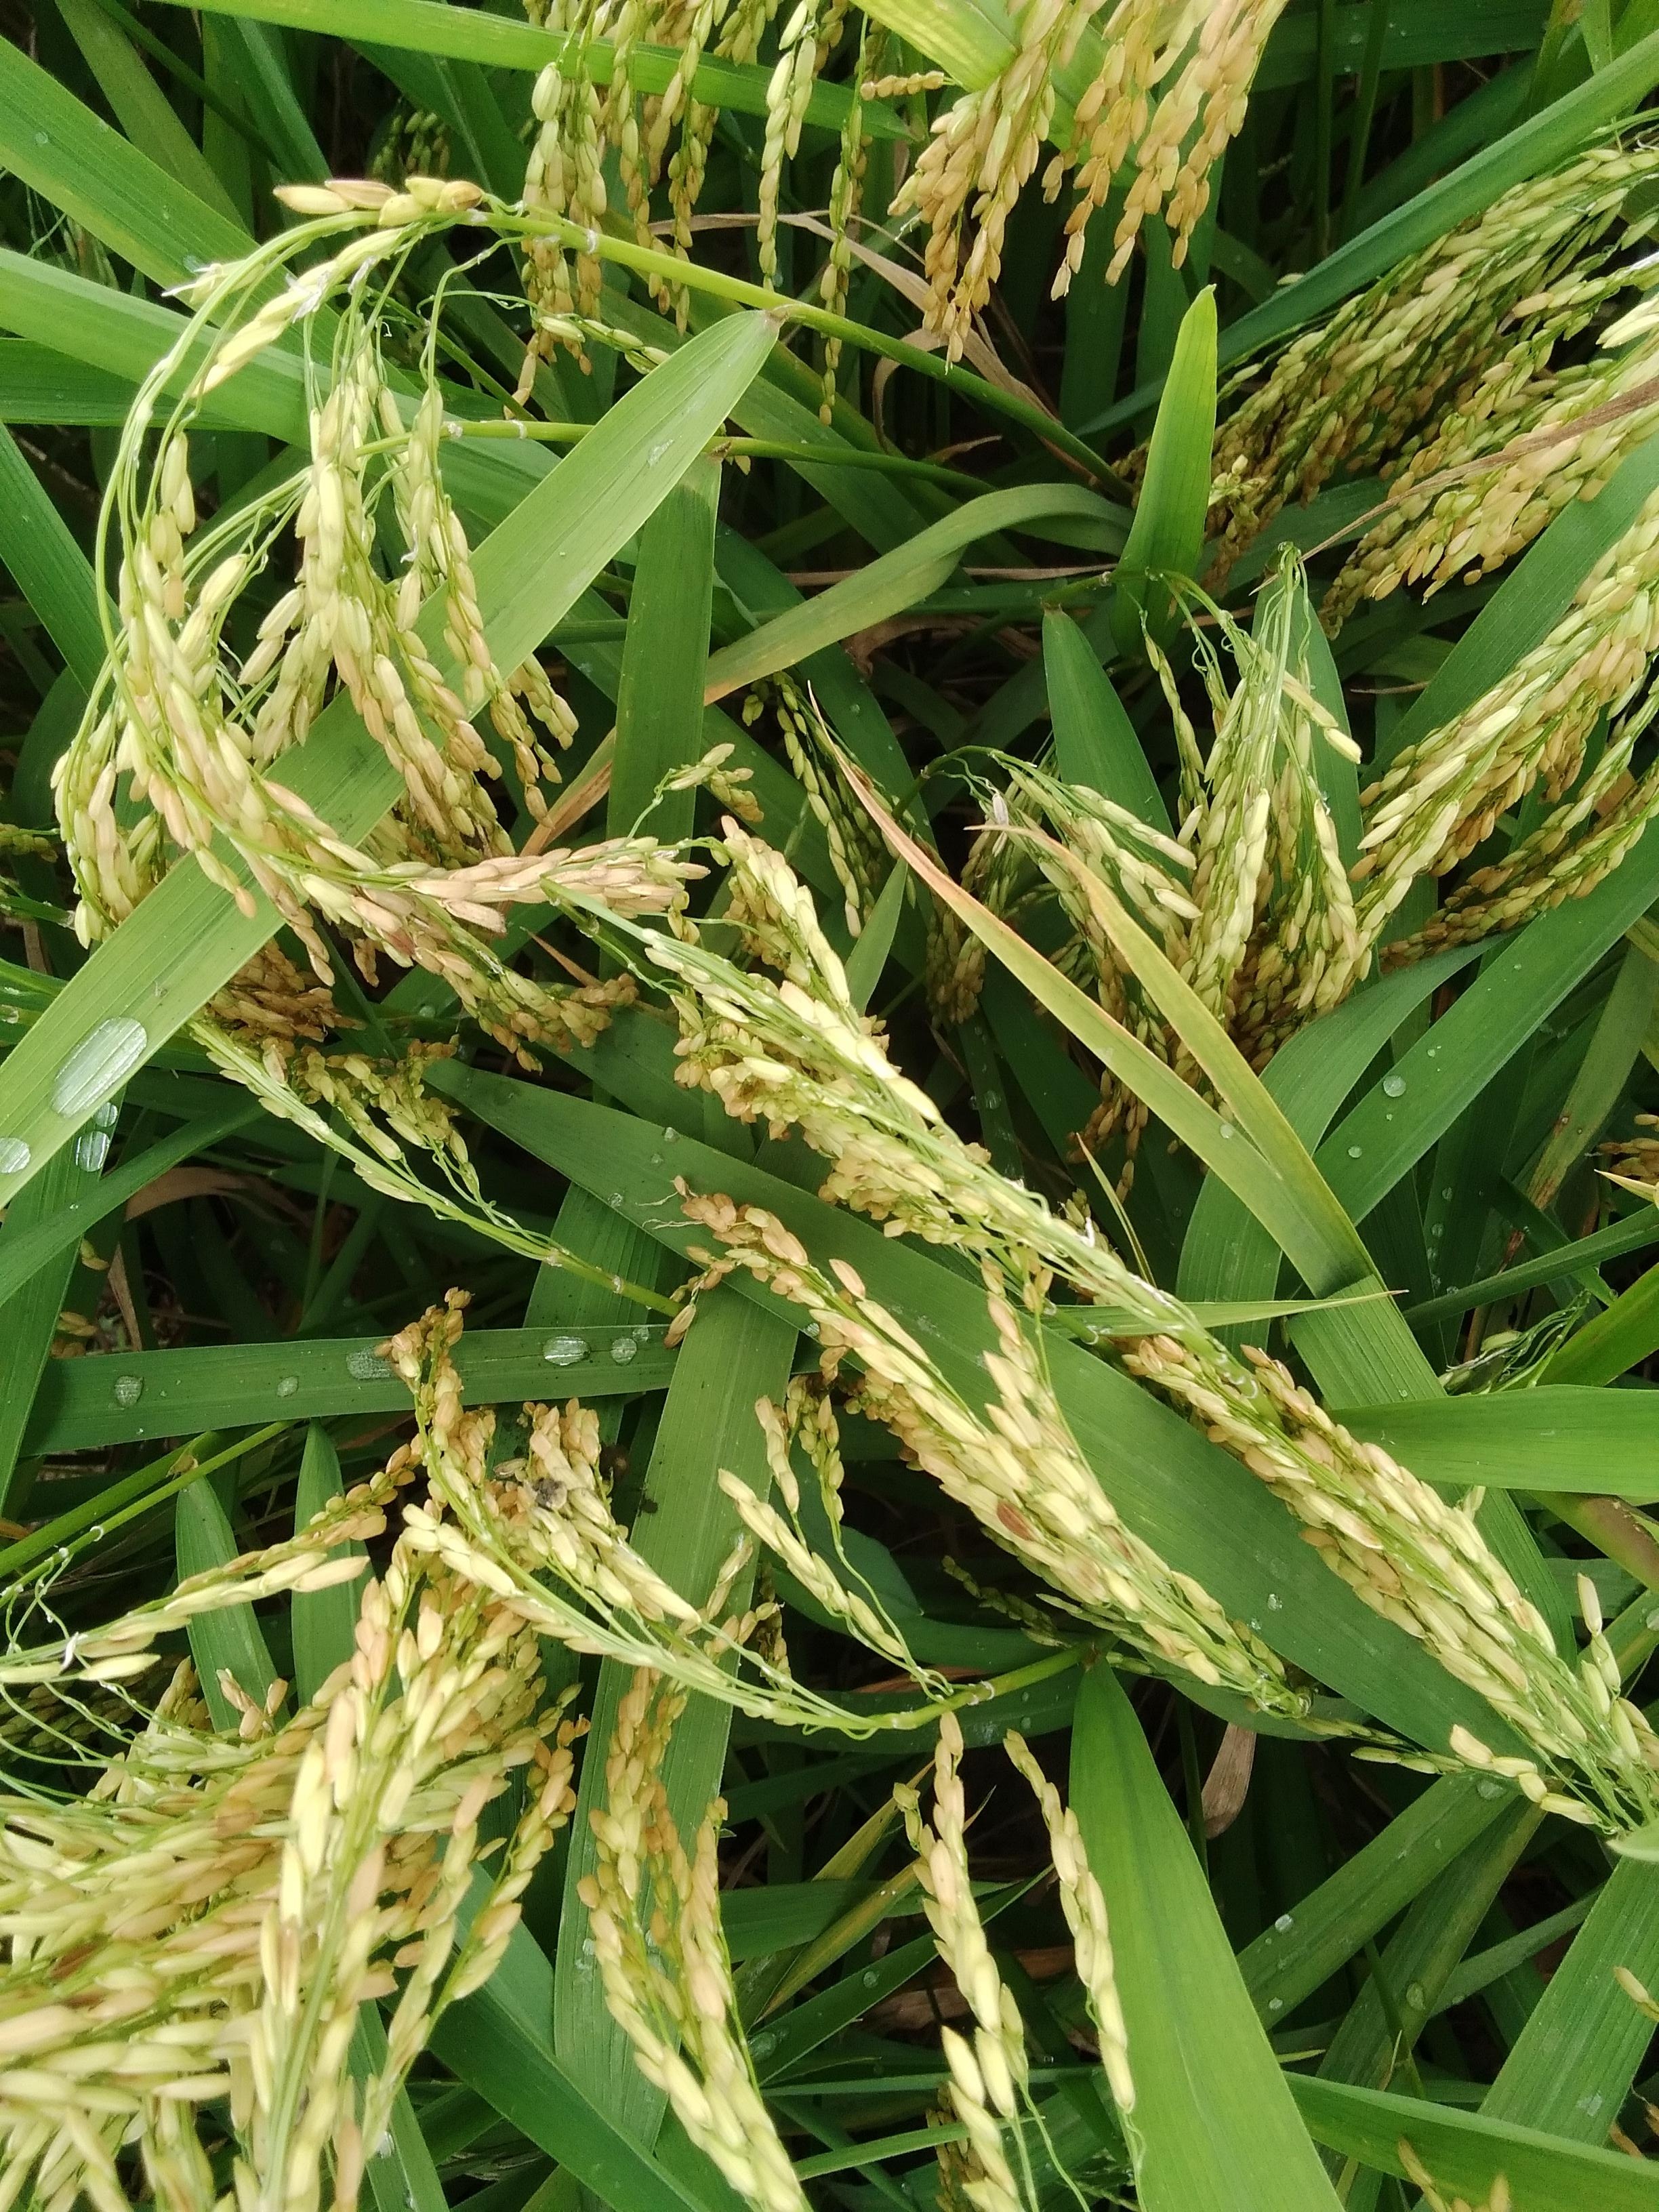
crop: rice
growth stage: ripening
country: Nigeria
